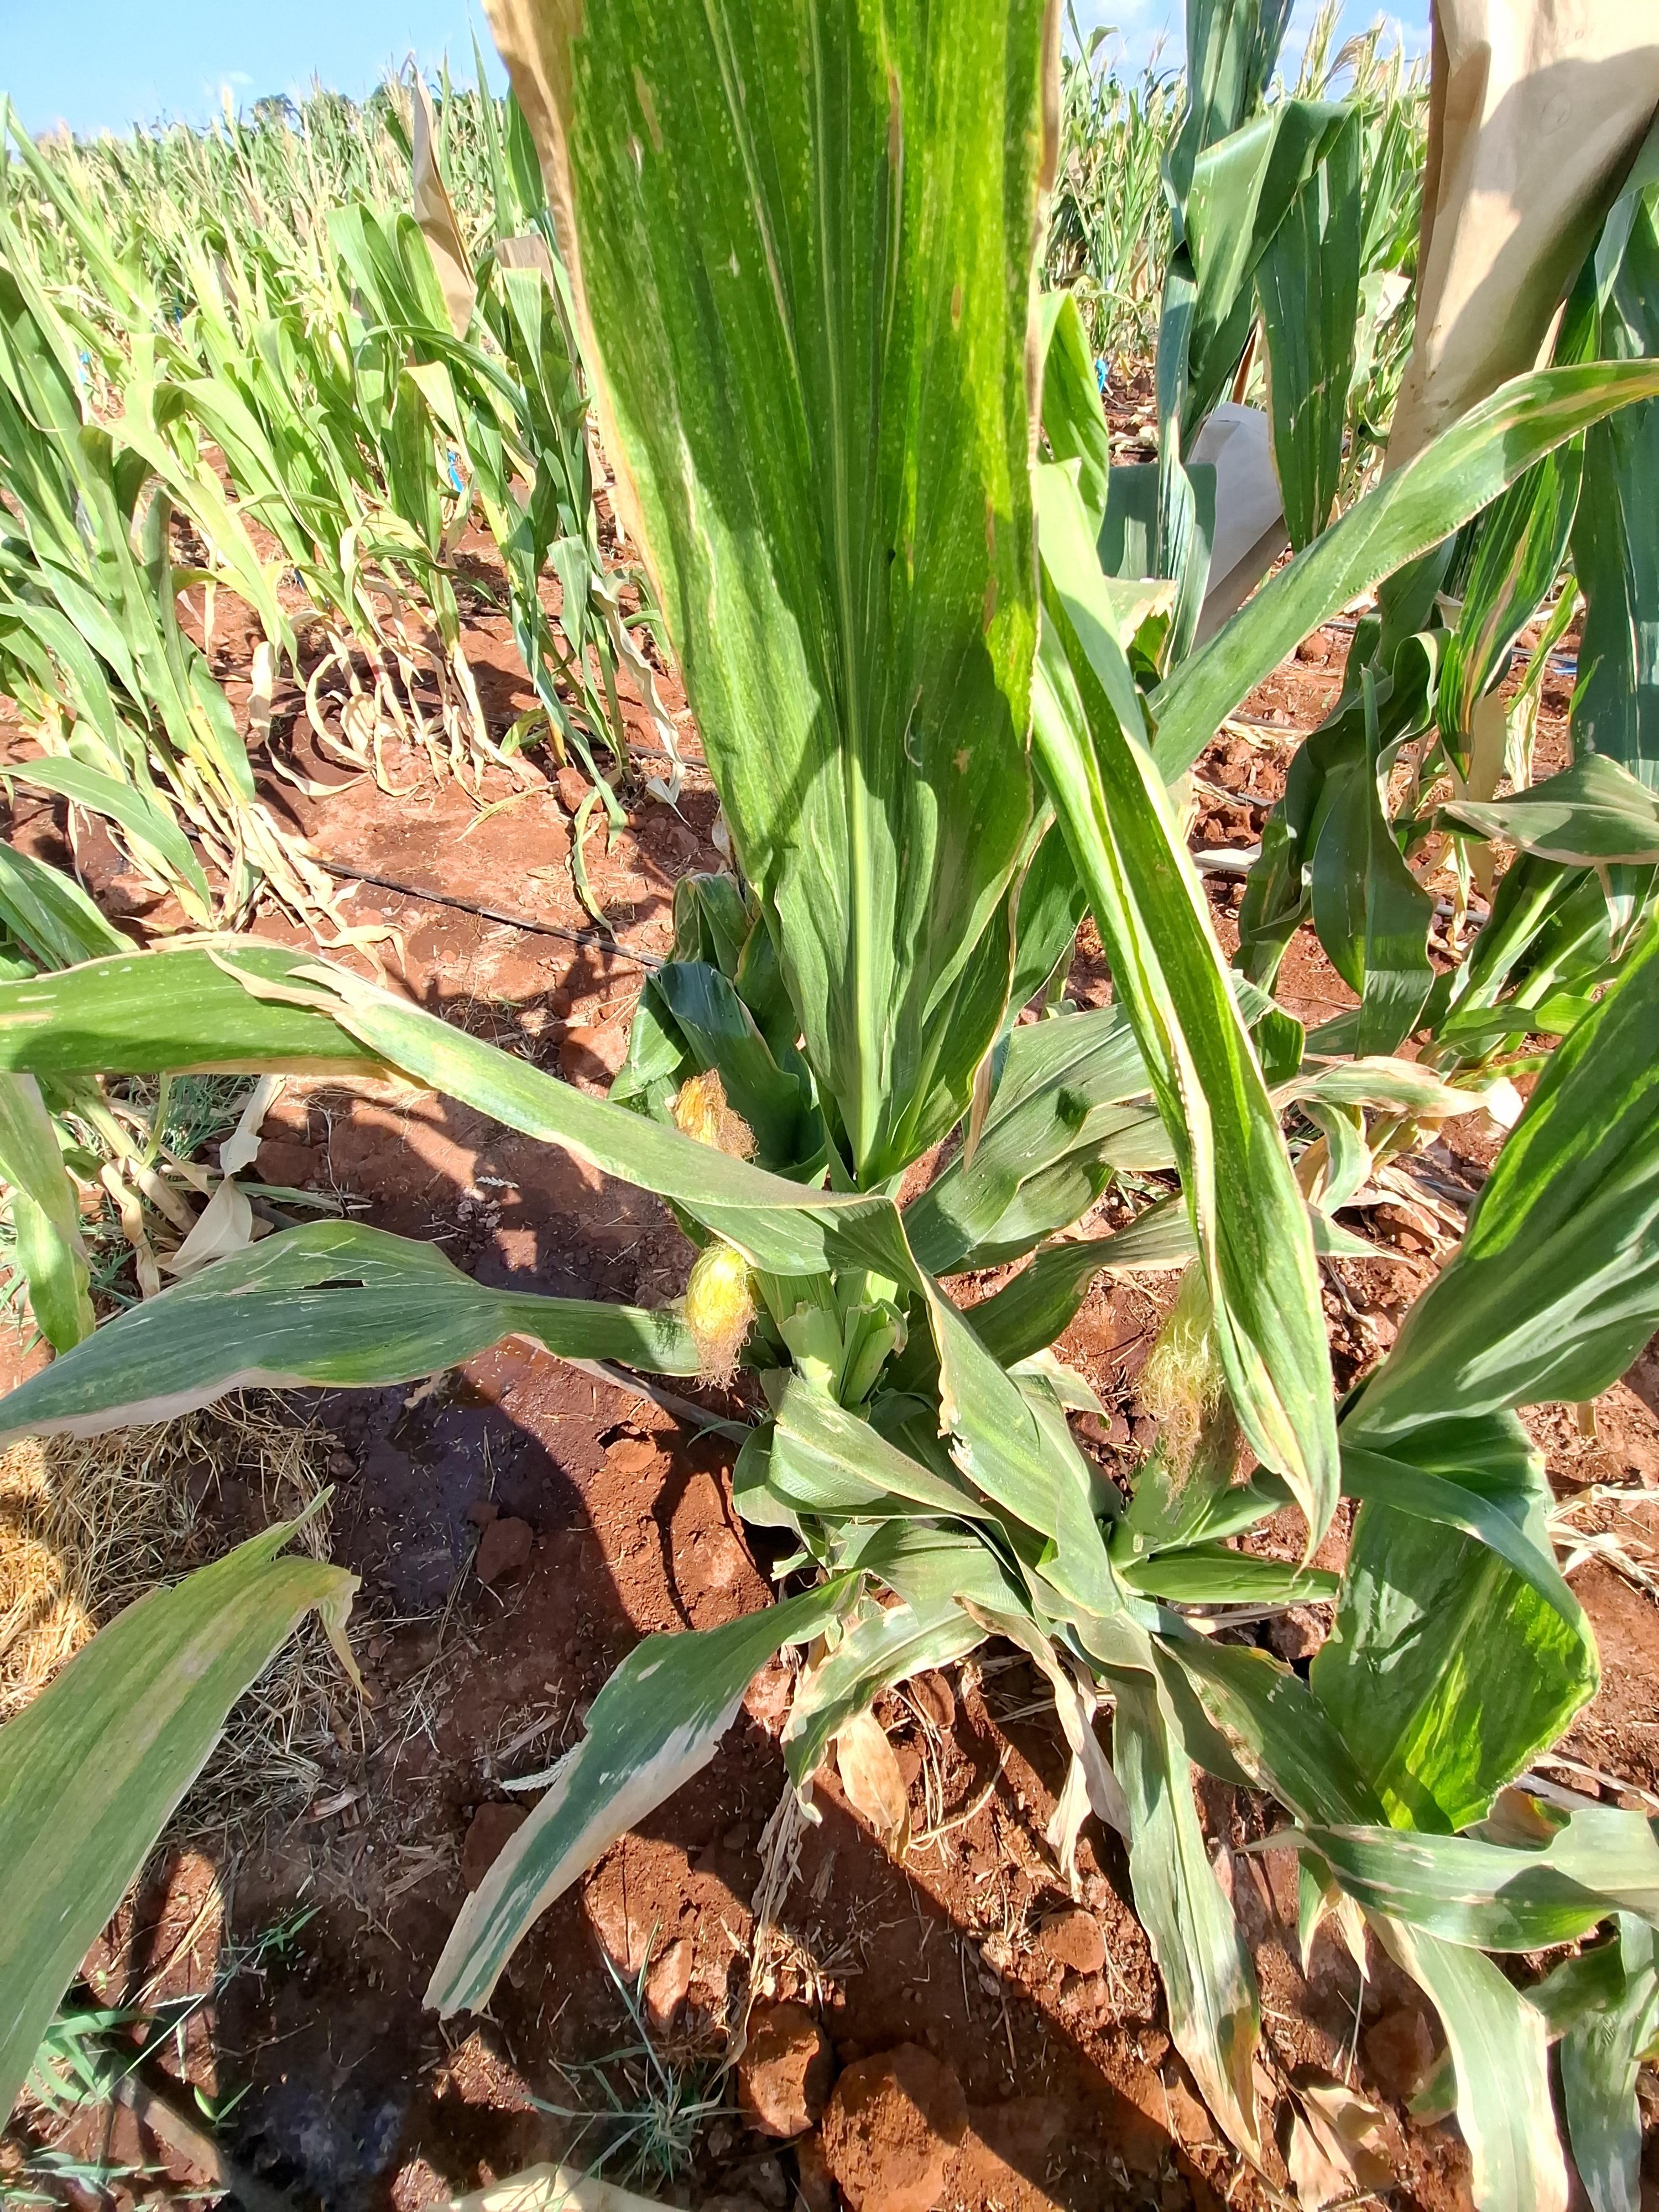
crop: maize
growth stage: flowering
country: Kenya
